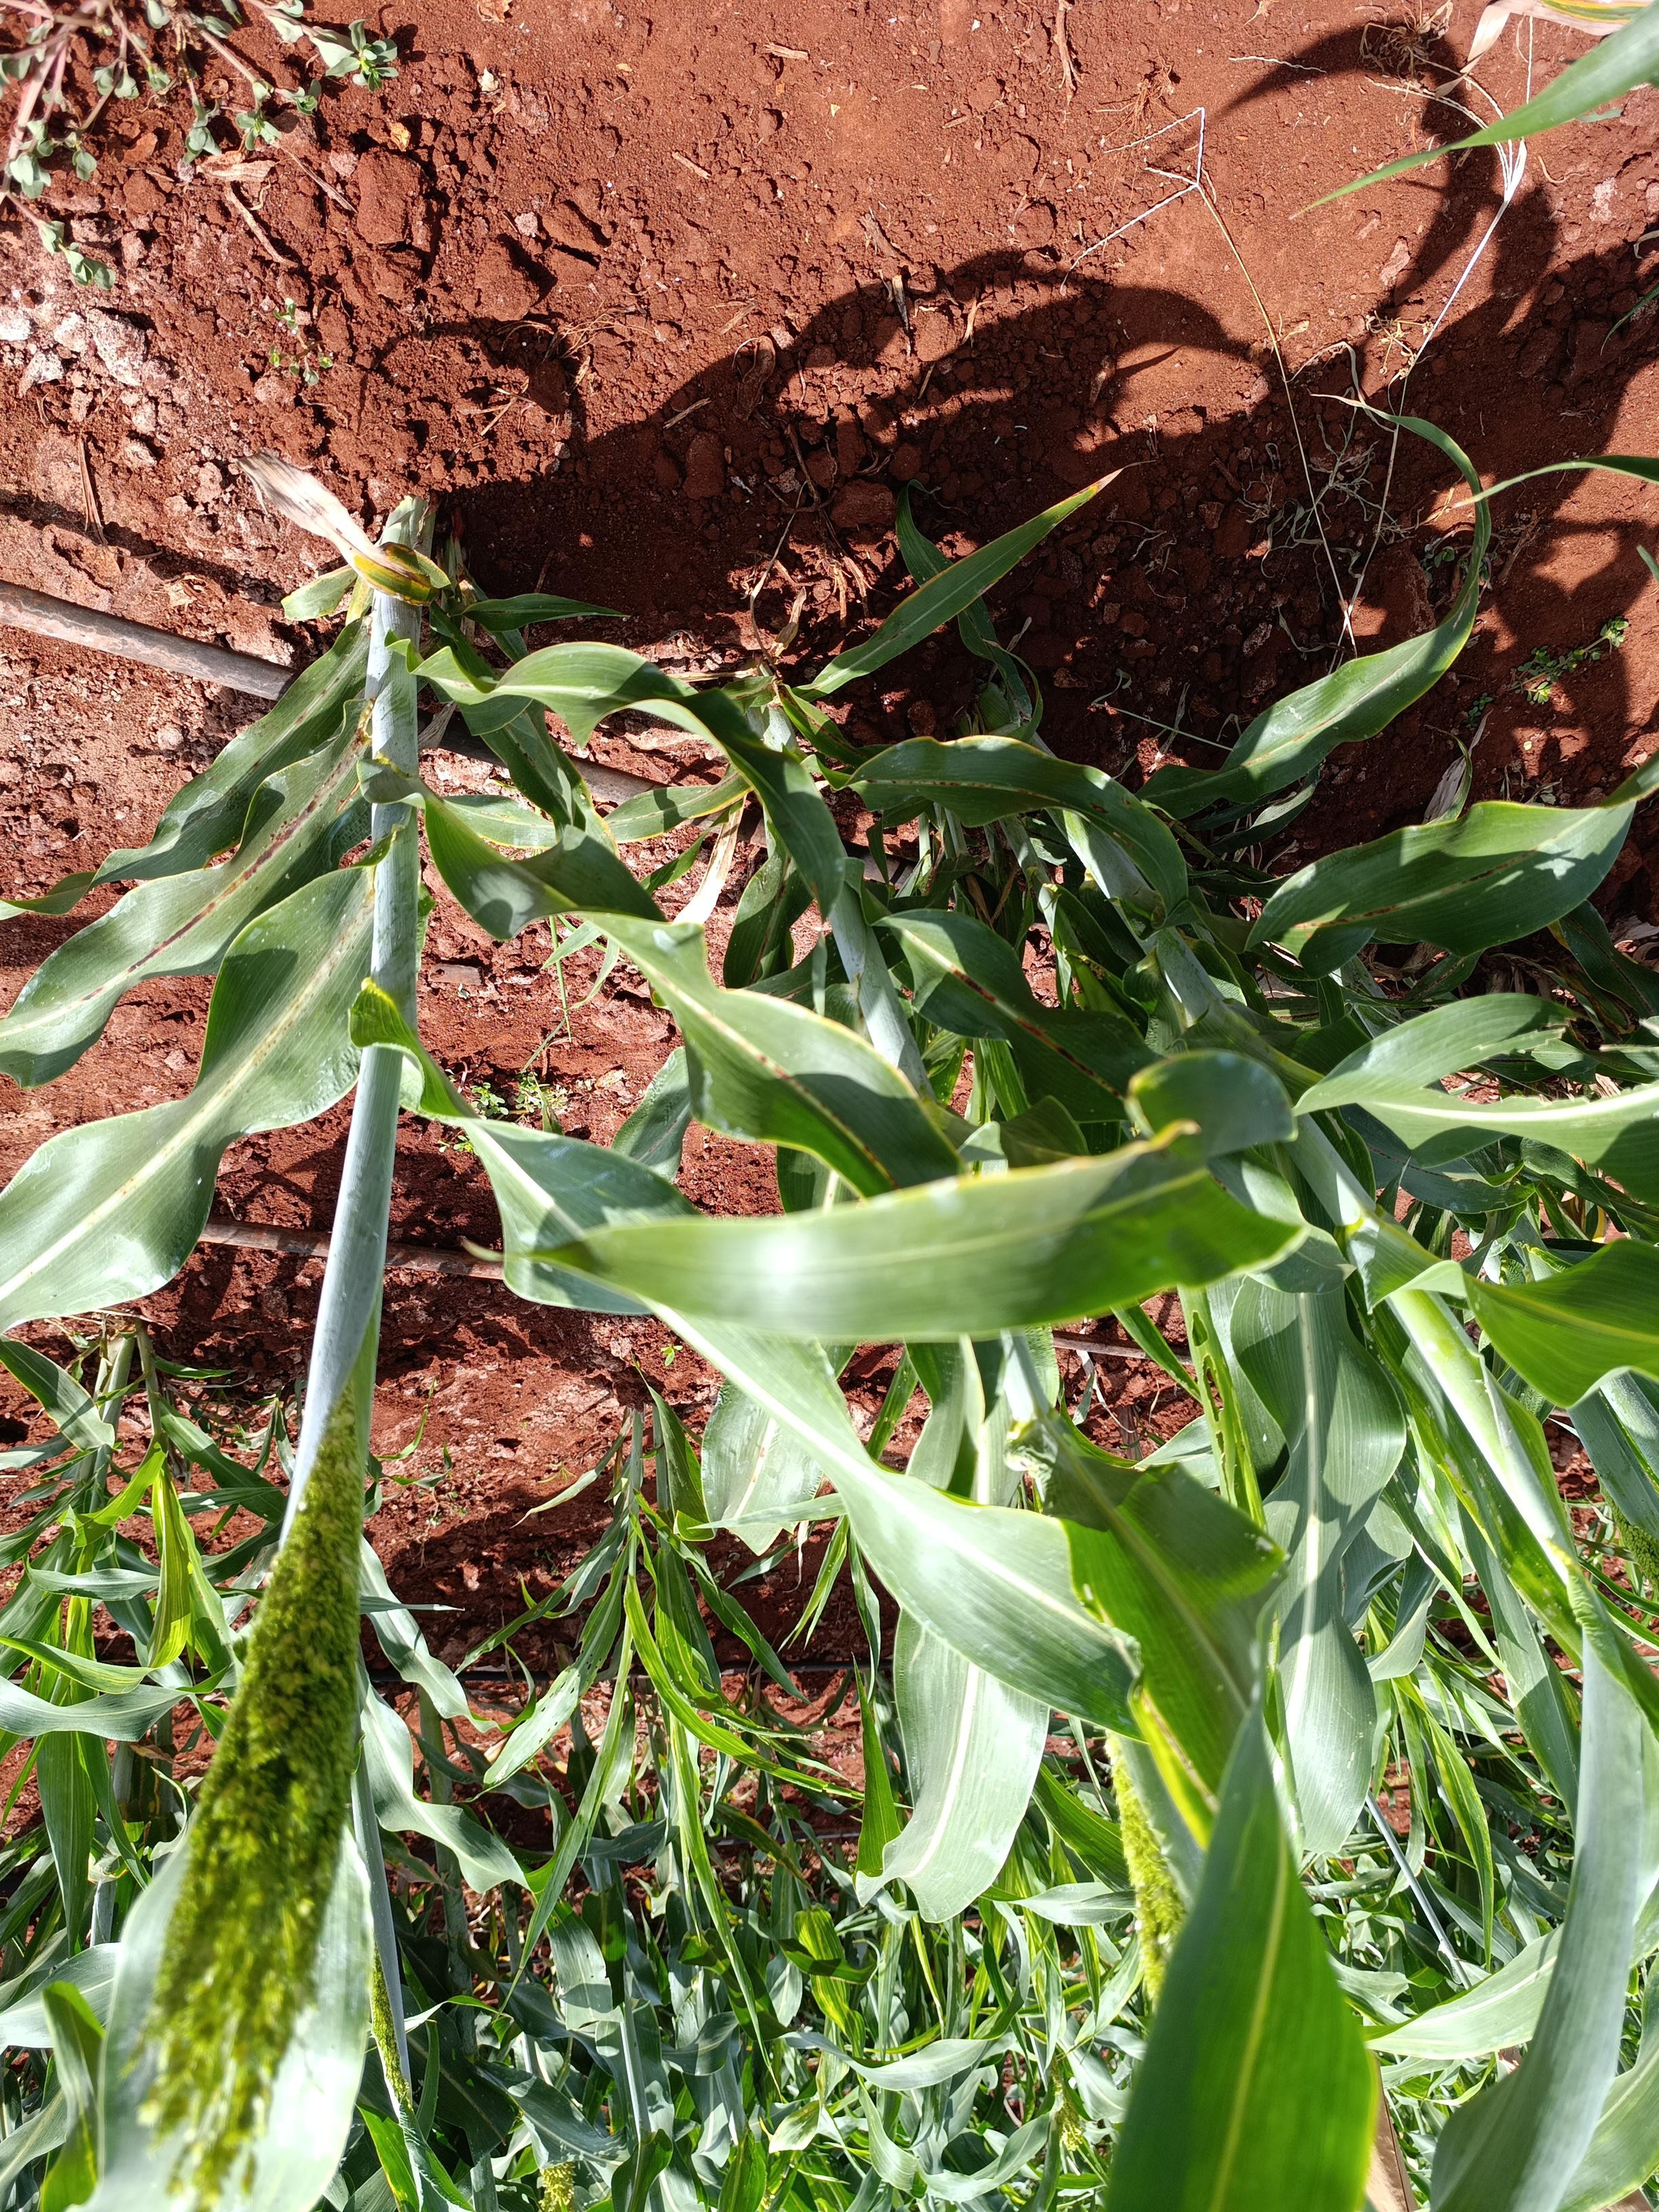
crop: sorghum
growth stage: heading tuber
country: Kenya
